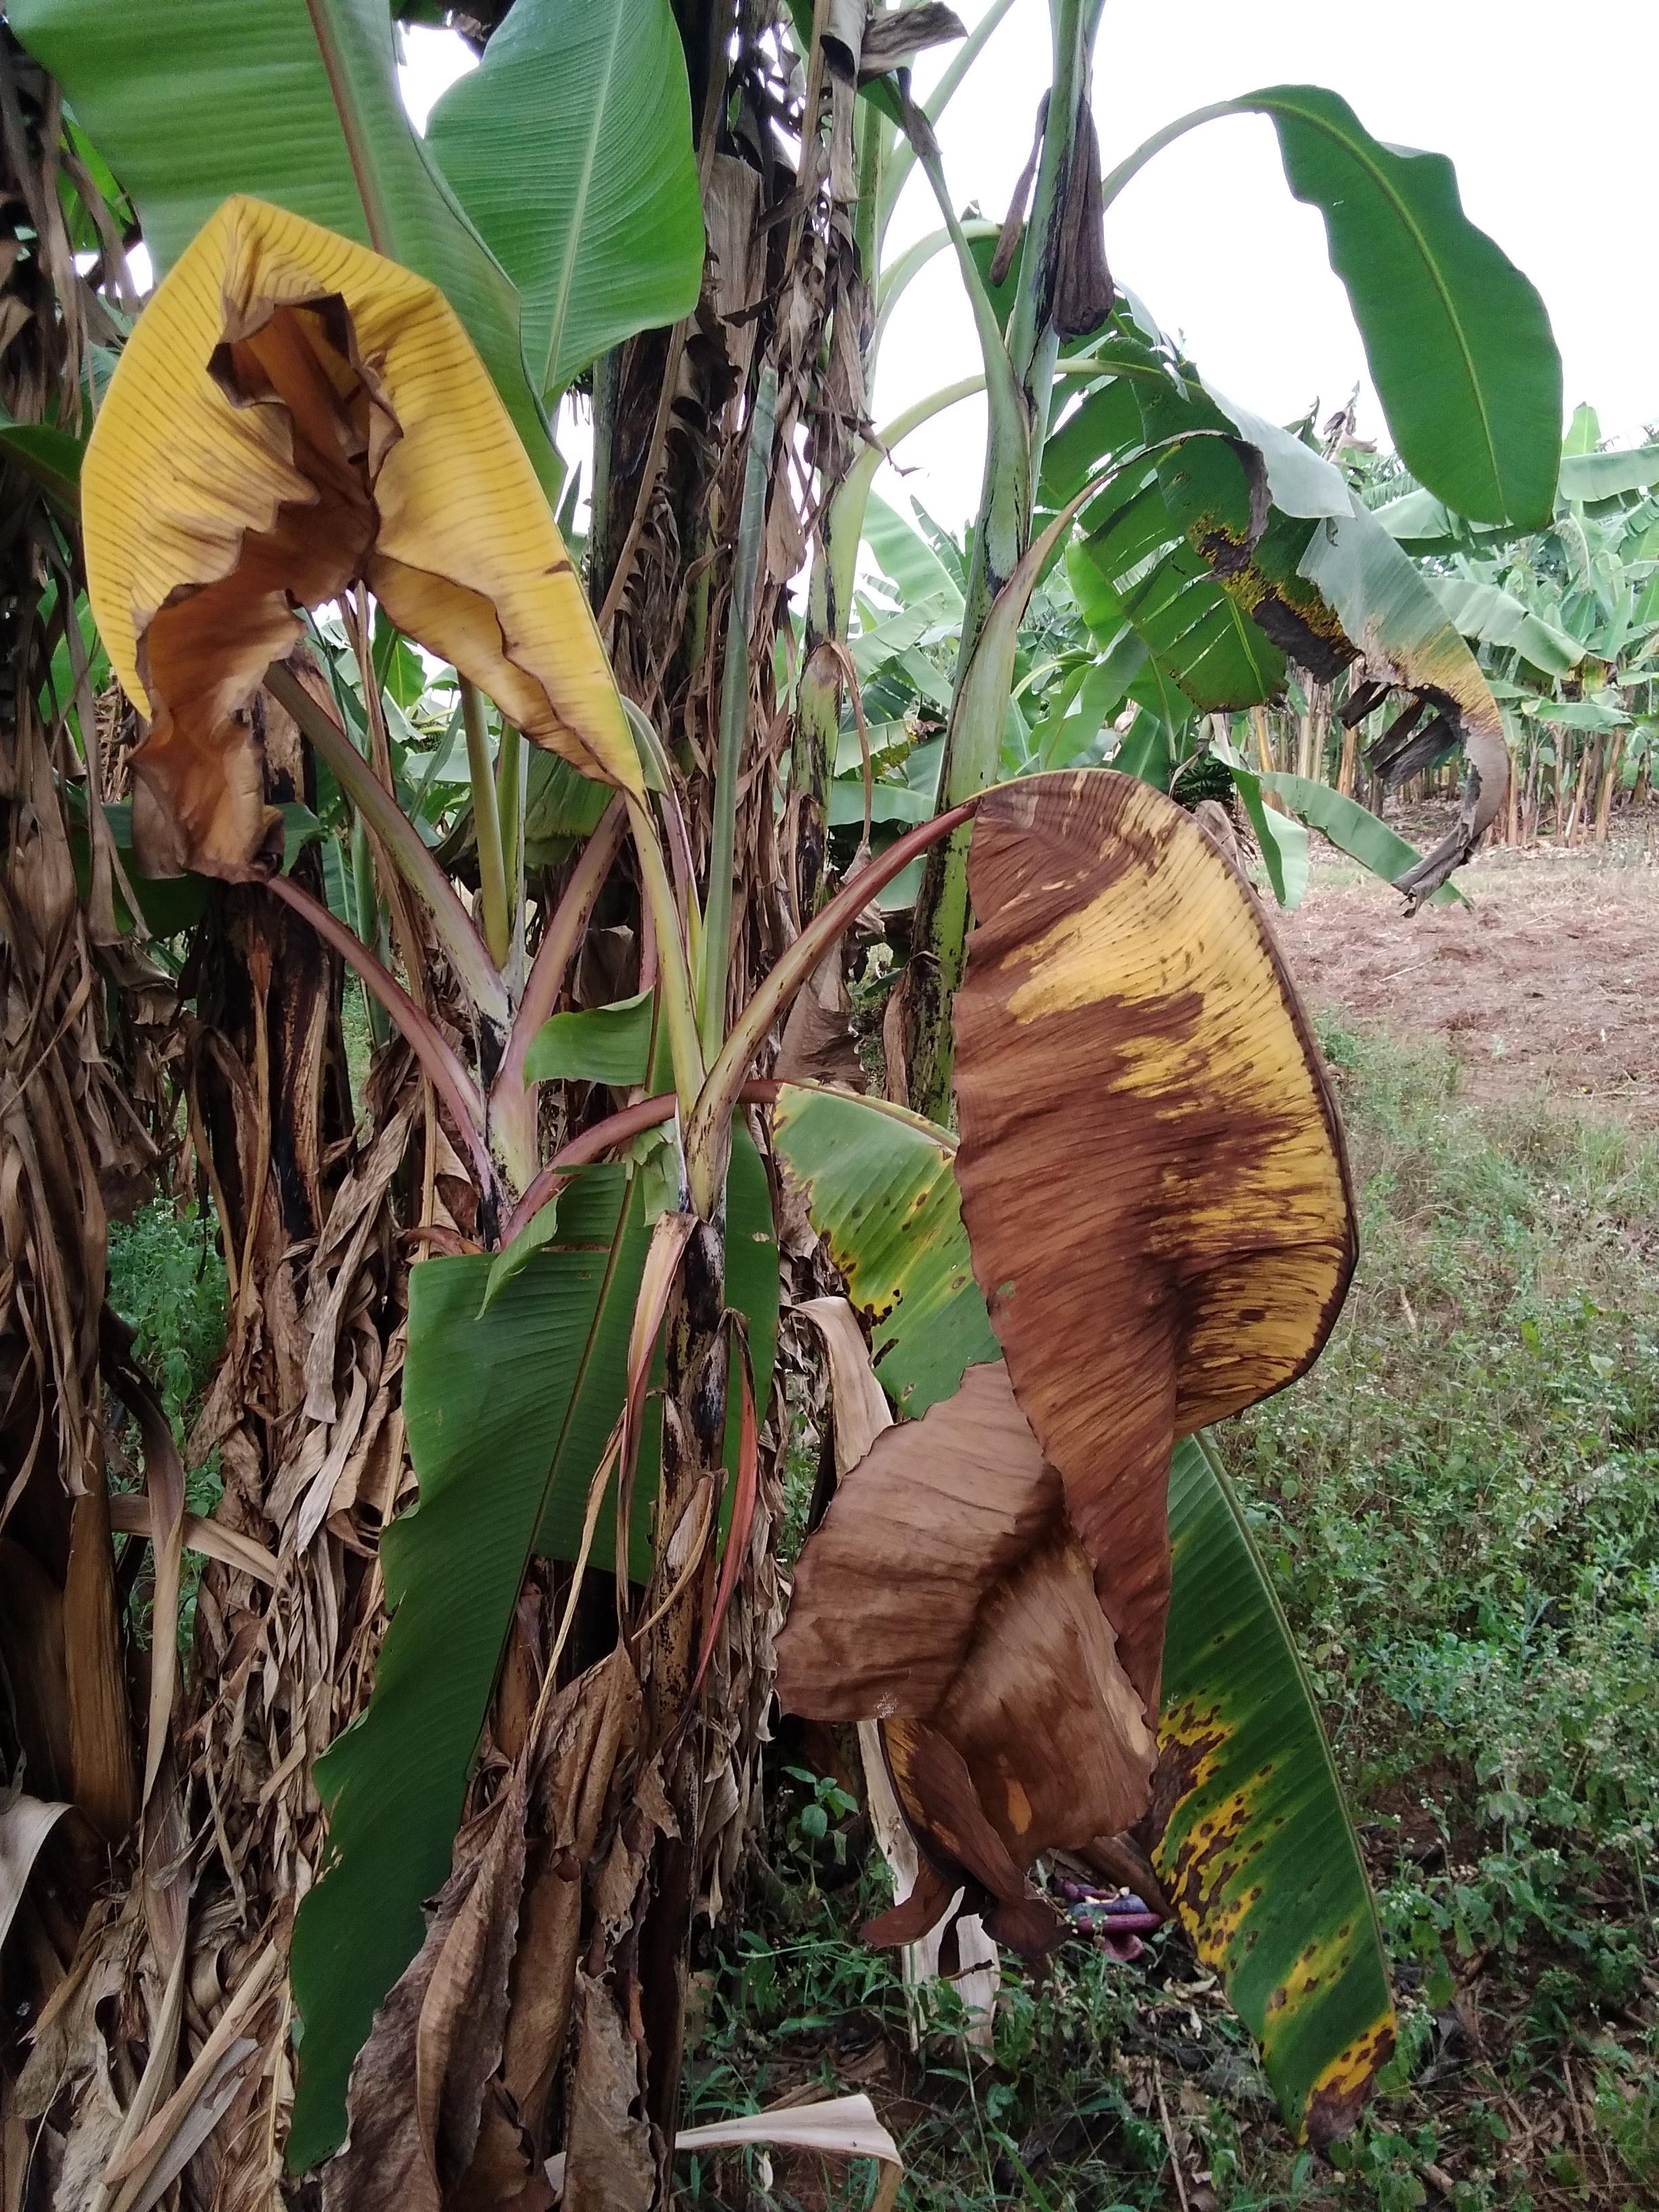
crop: banana
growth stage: vegetative
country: Uganda
